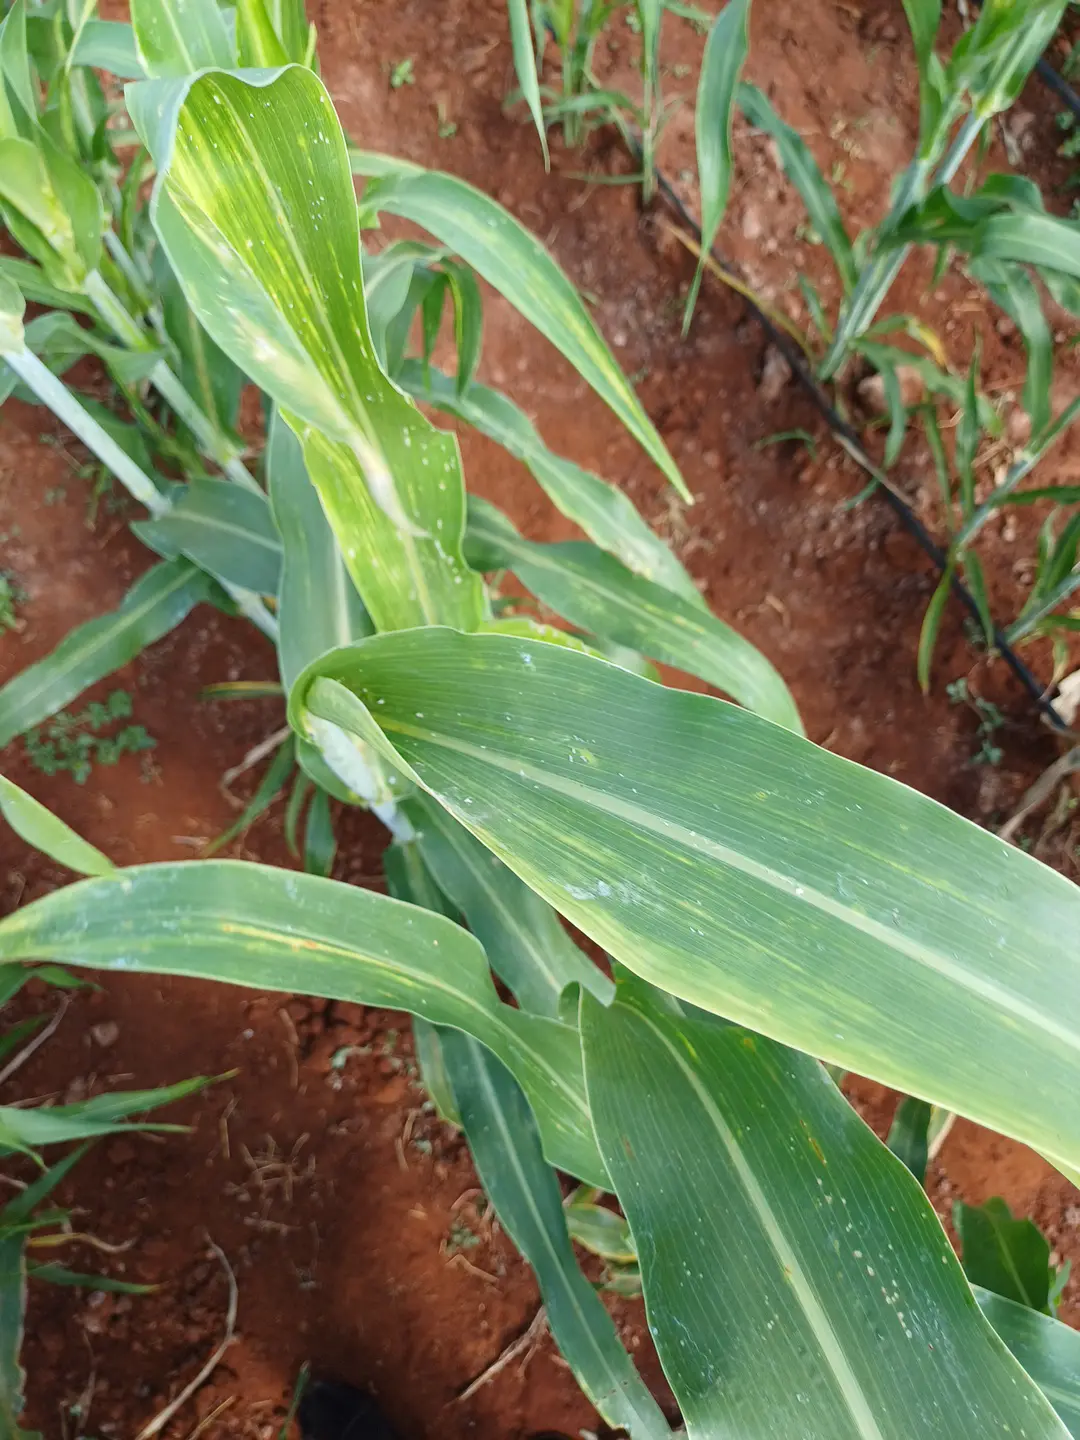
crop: sorghum
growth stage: heading tuber
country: Kenya
